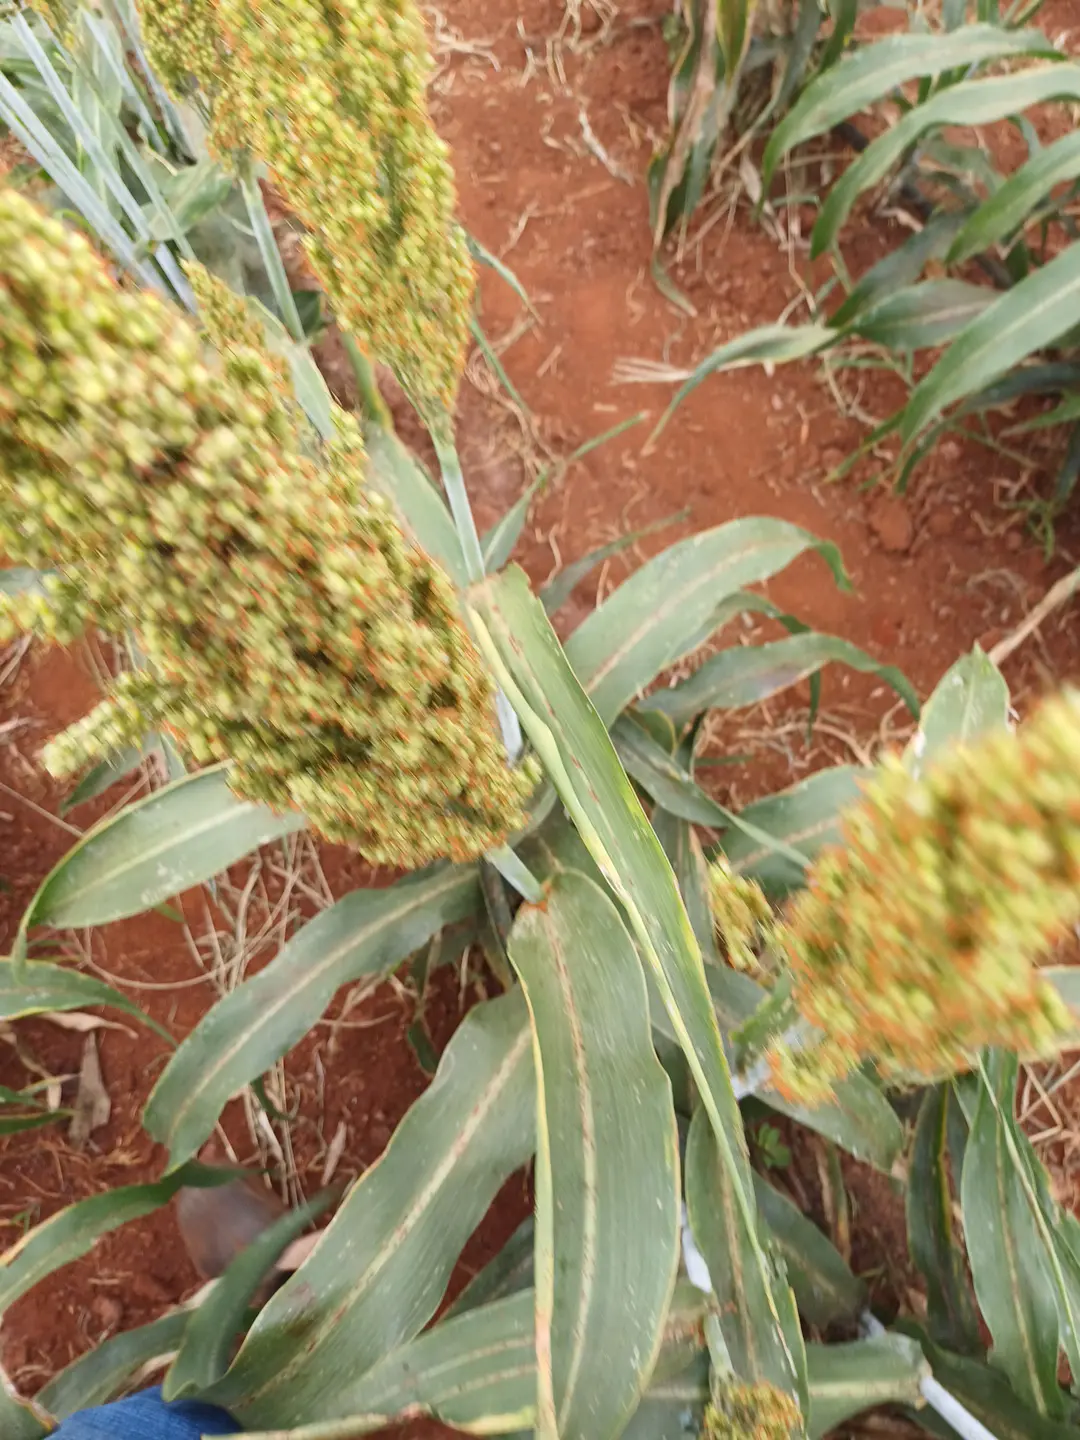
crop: sorghum
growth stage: filling grain
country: Kenya
